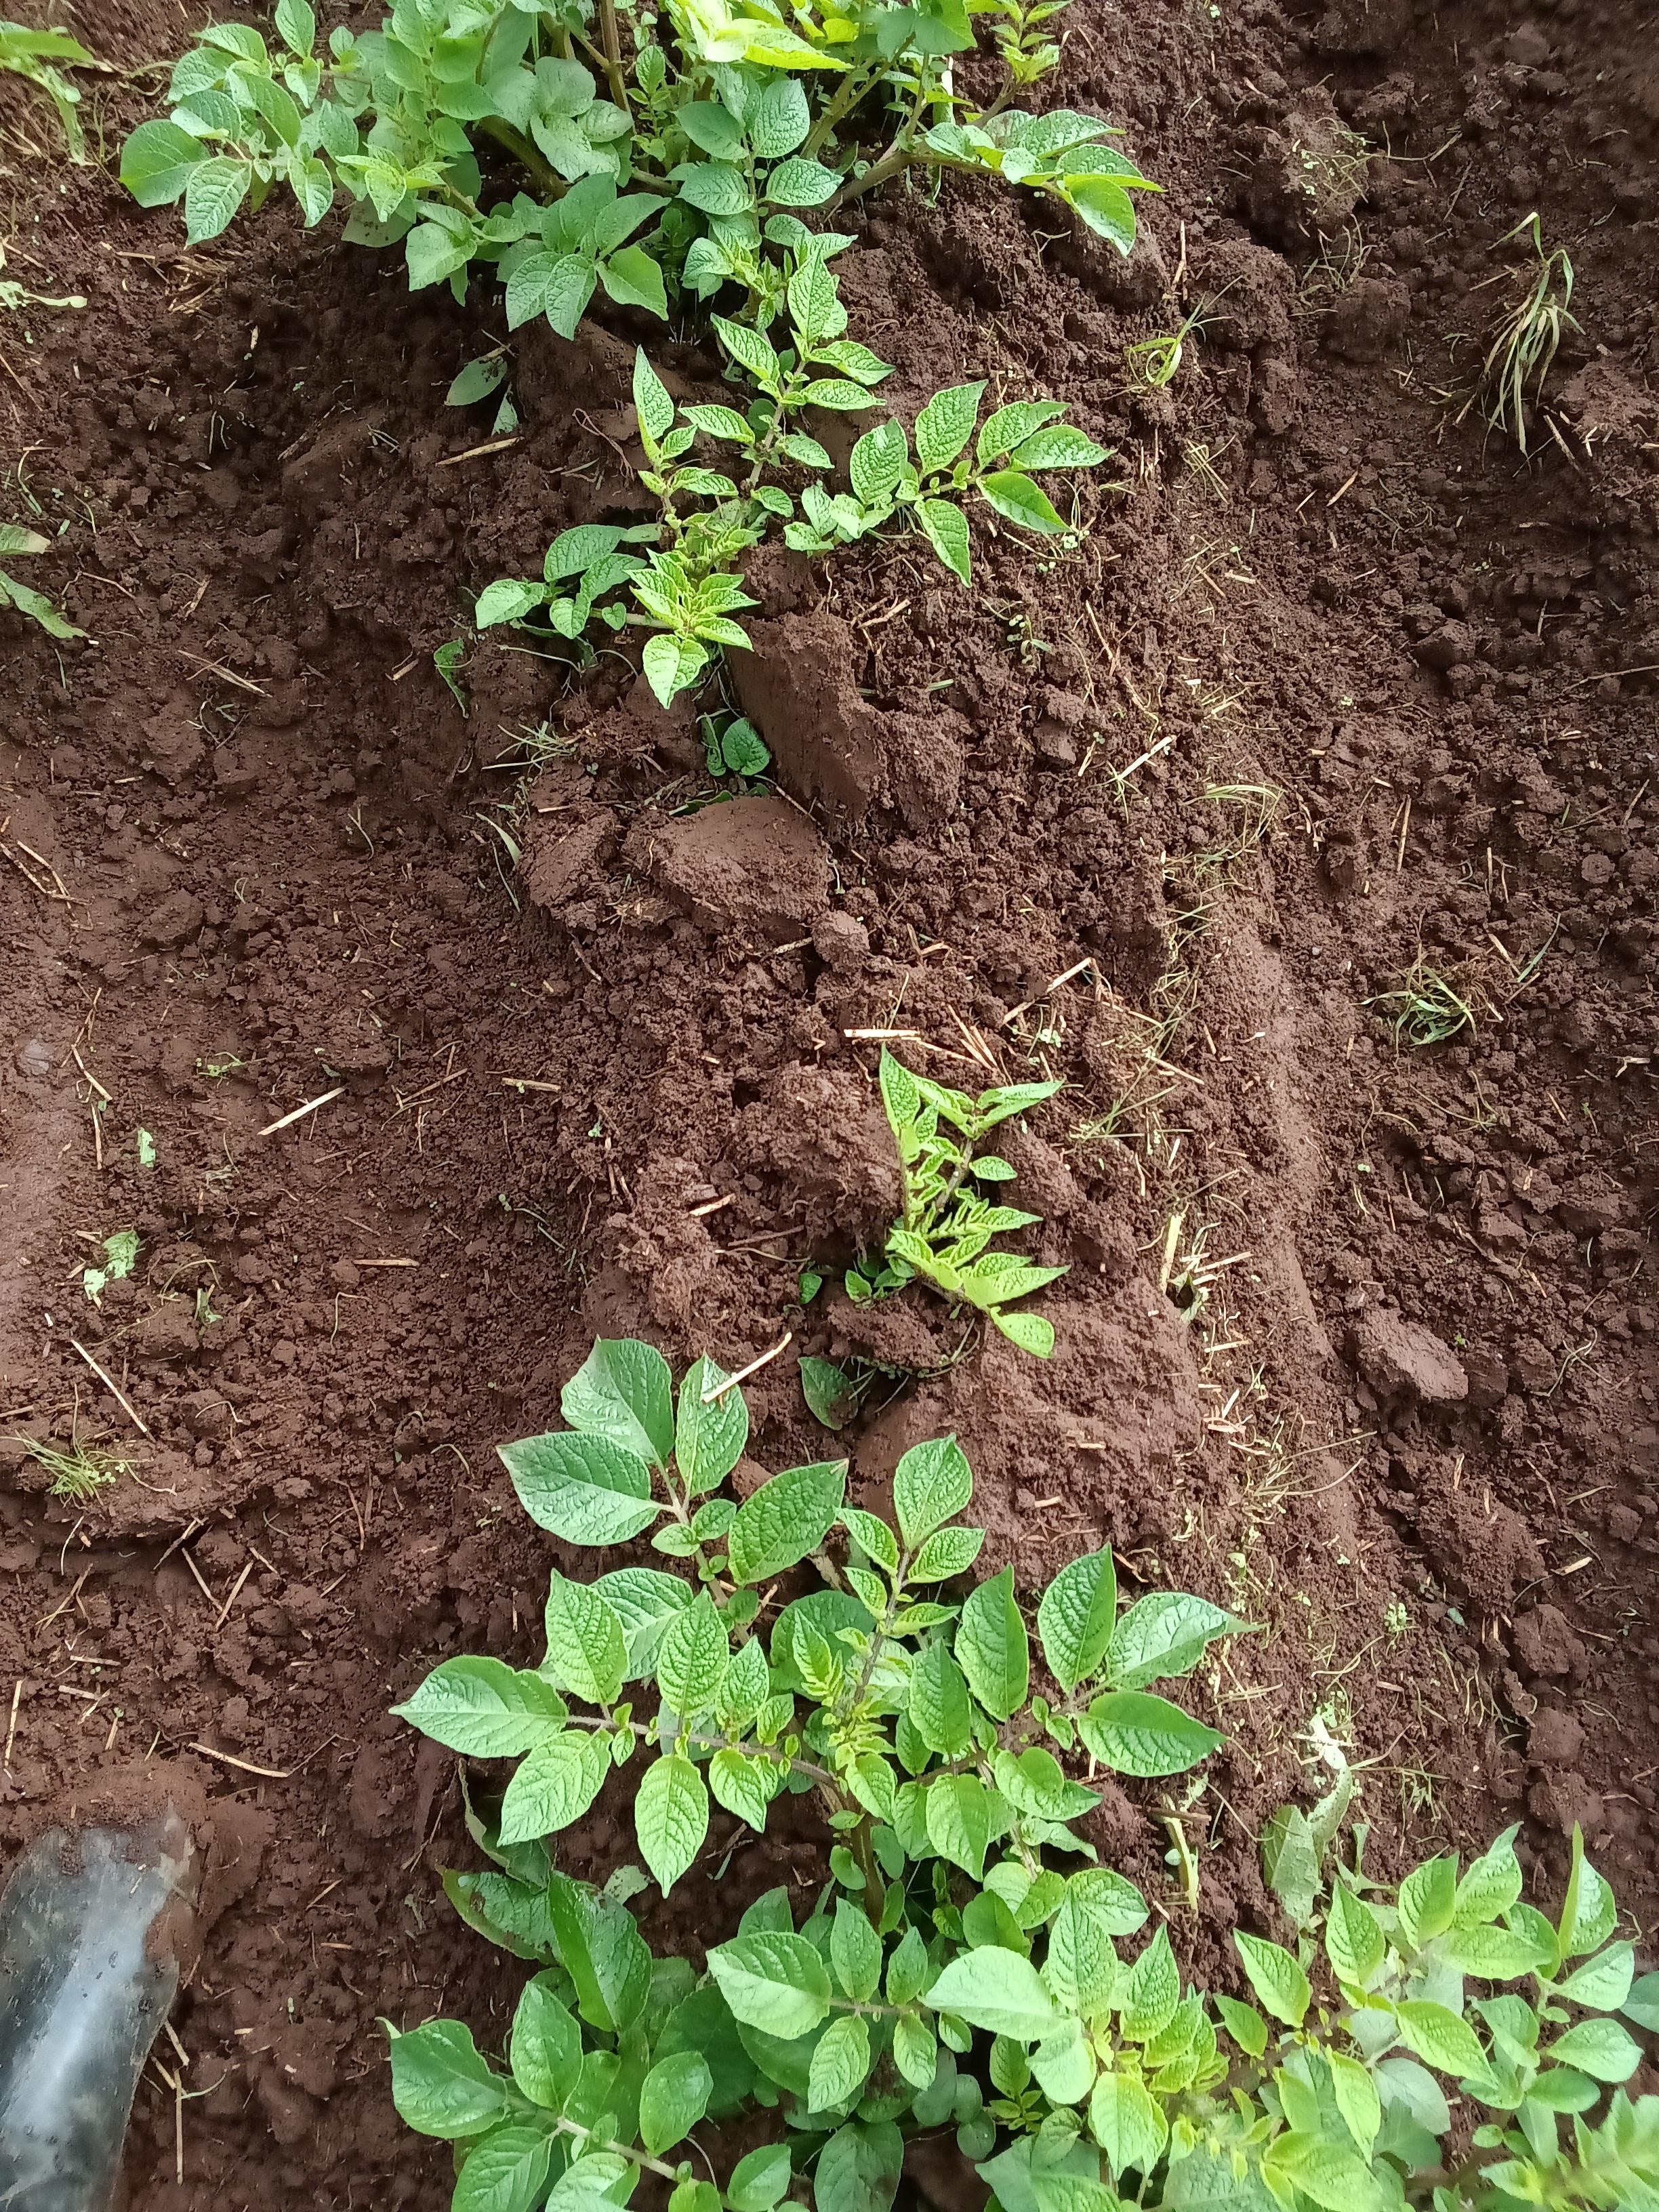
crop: potato
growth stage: vegetative
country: Kenya
